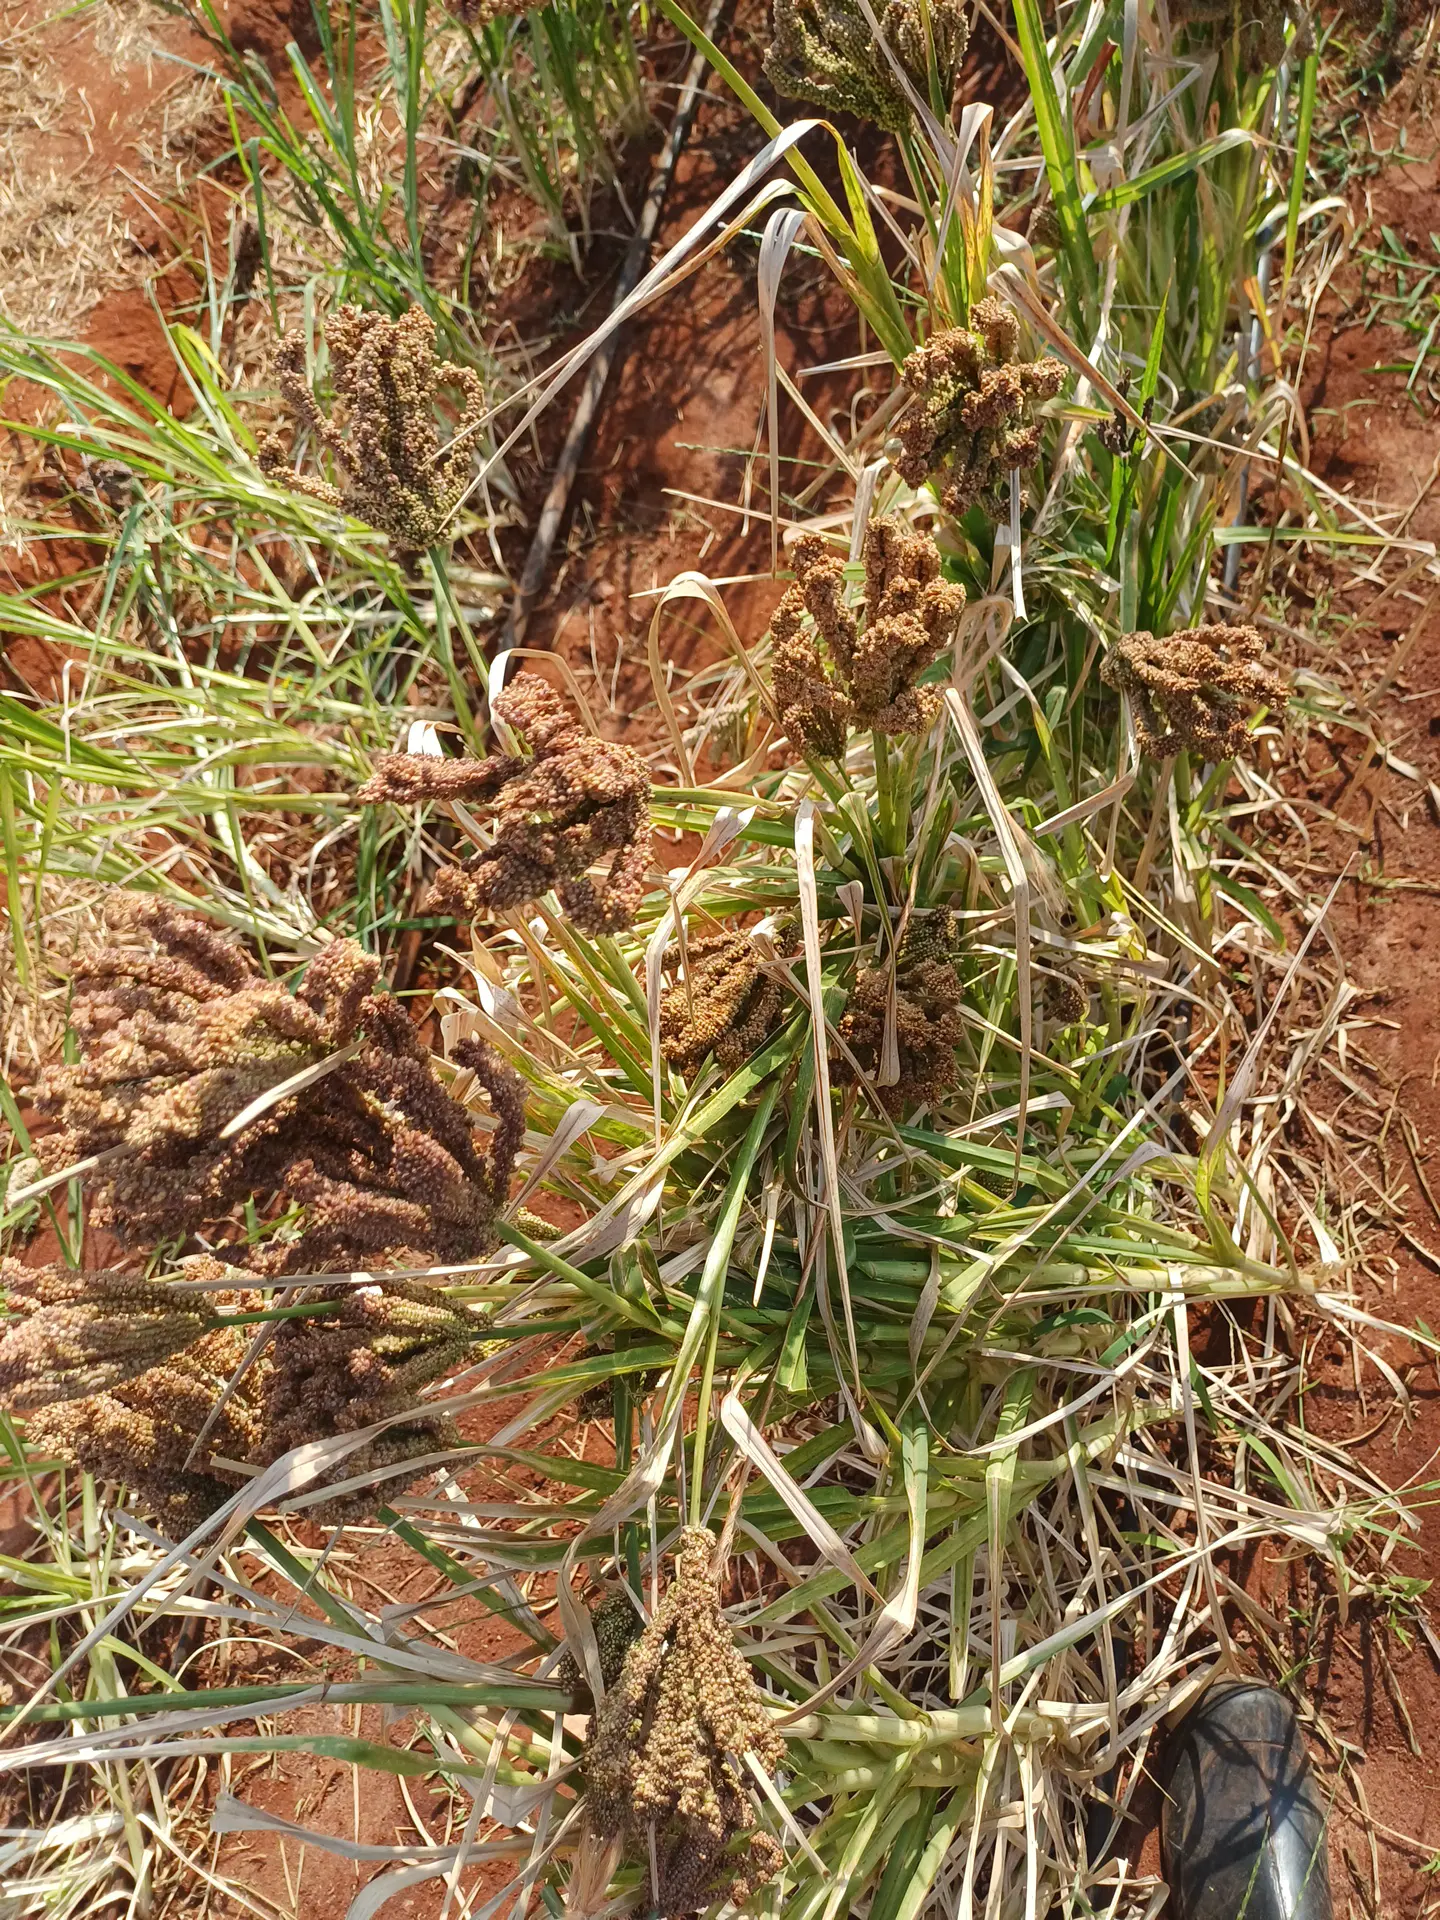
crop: finger millet
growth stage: filling grain
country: Kenya
